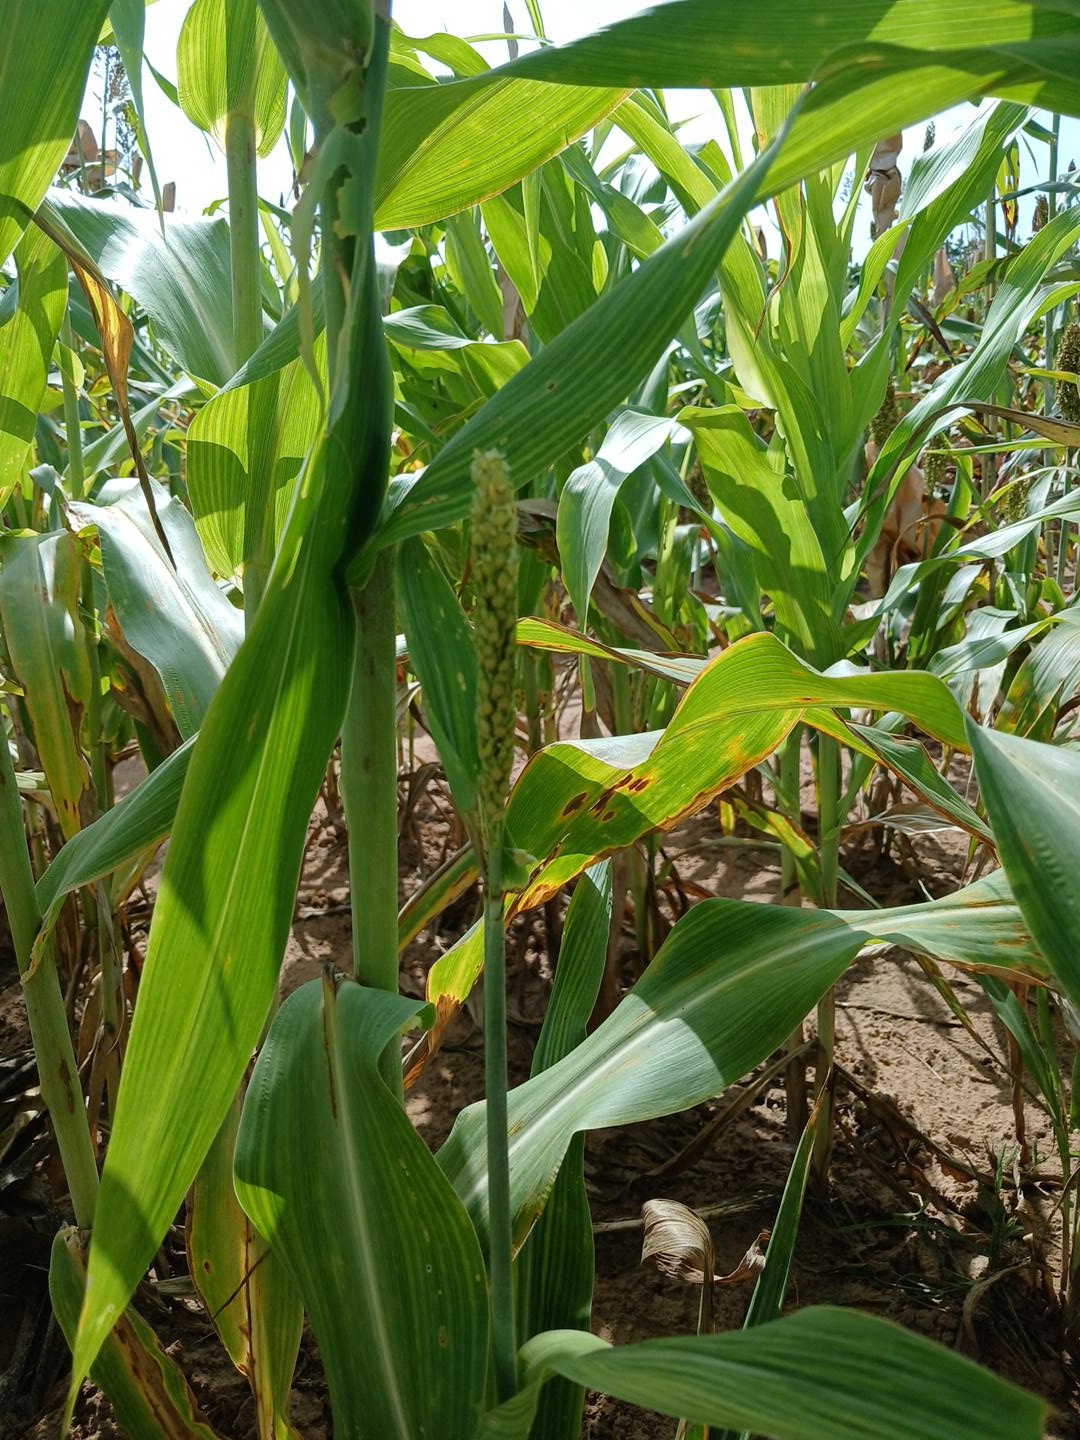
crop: sorghum
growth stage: flowering
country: Senegal
